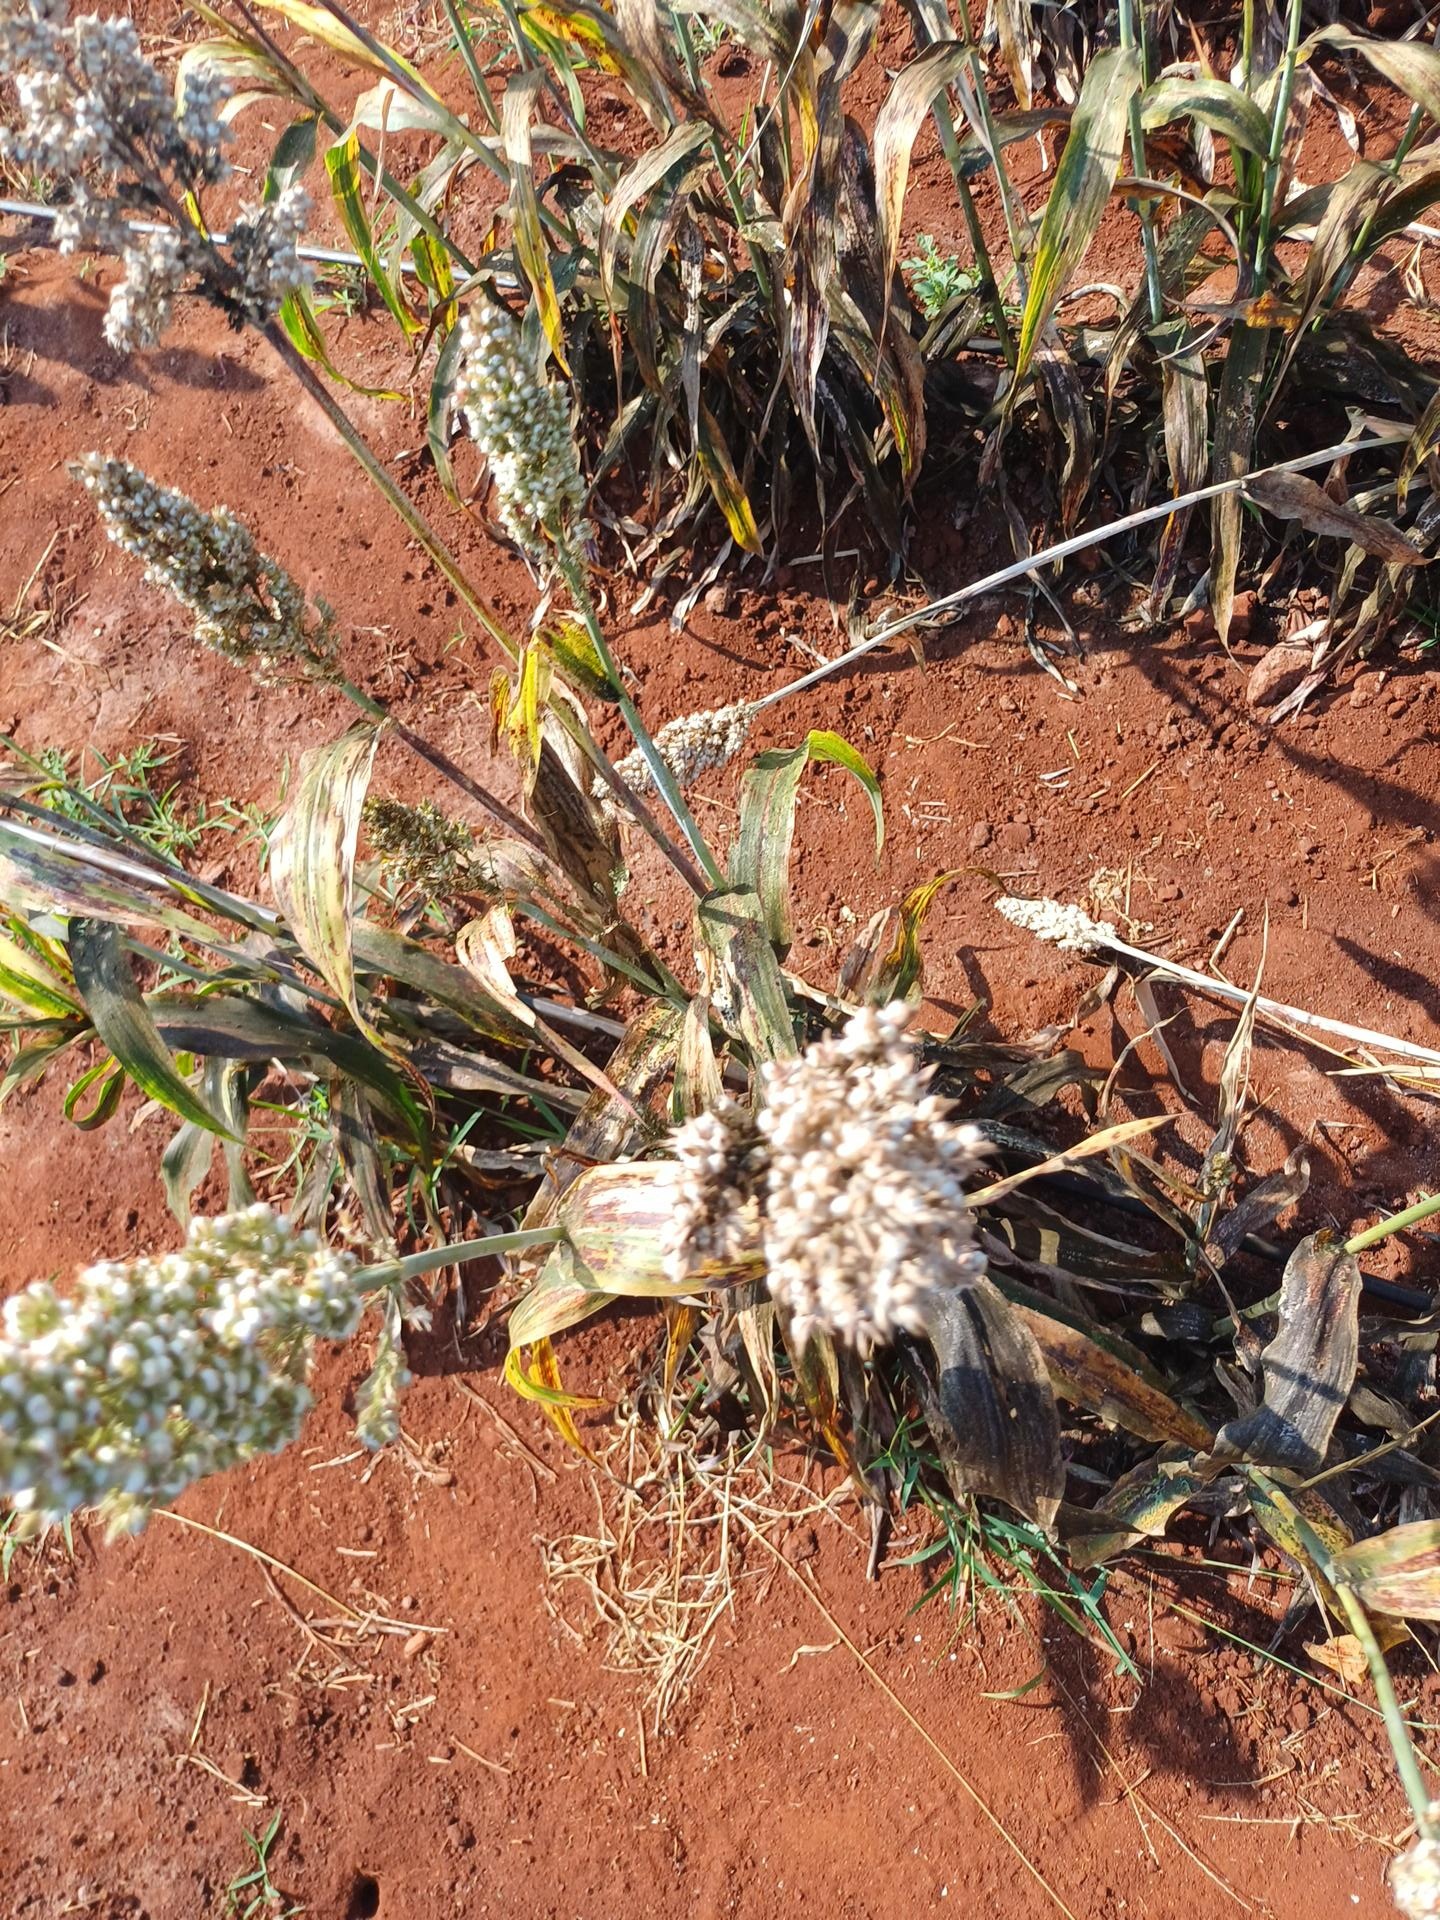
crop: sorghum
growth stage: maturity
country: Kenya
